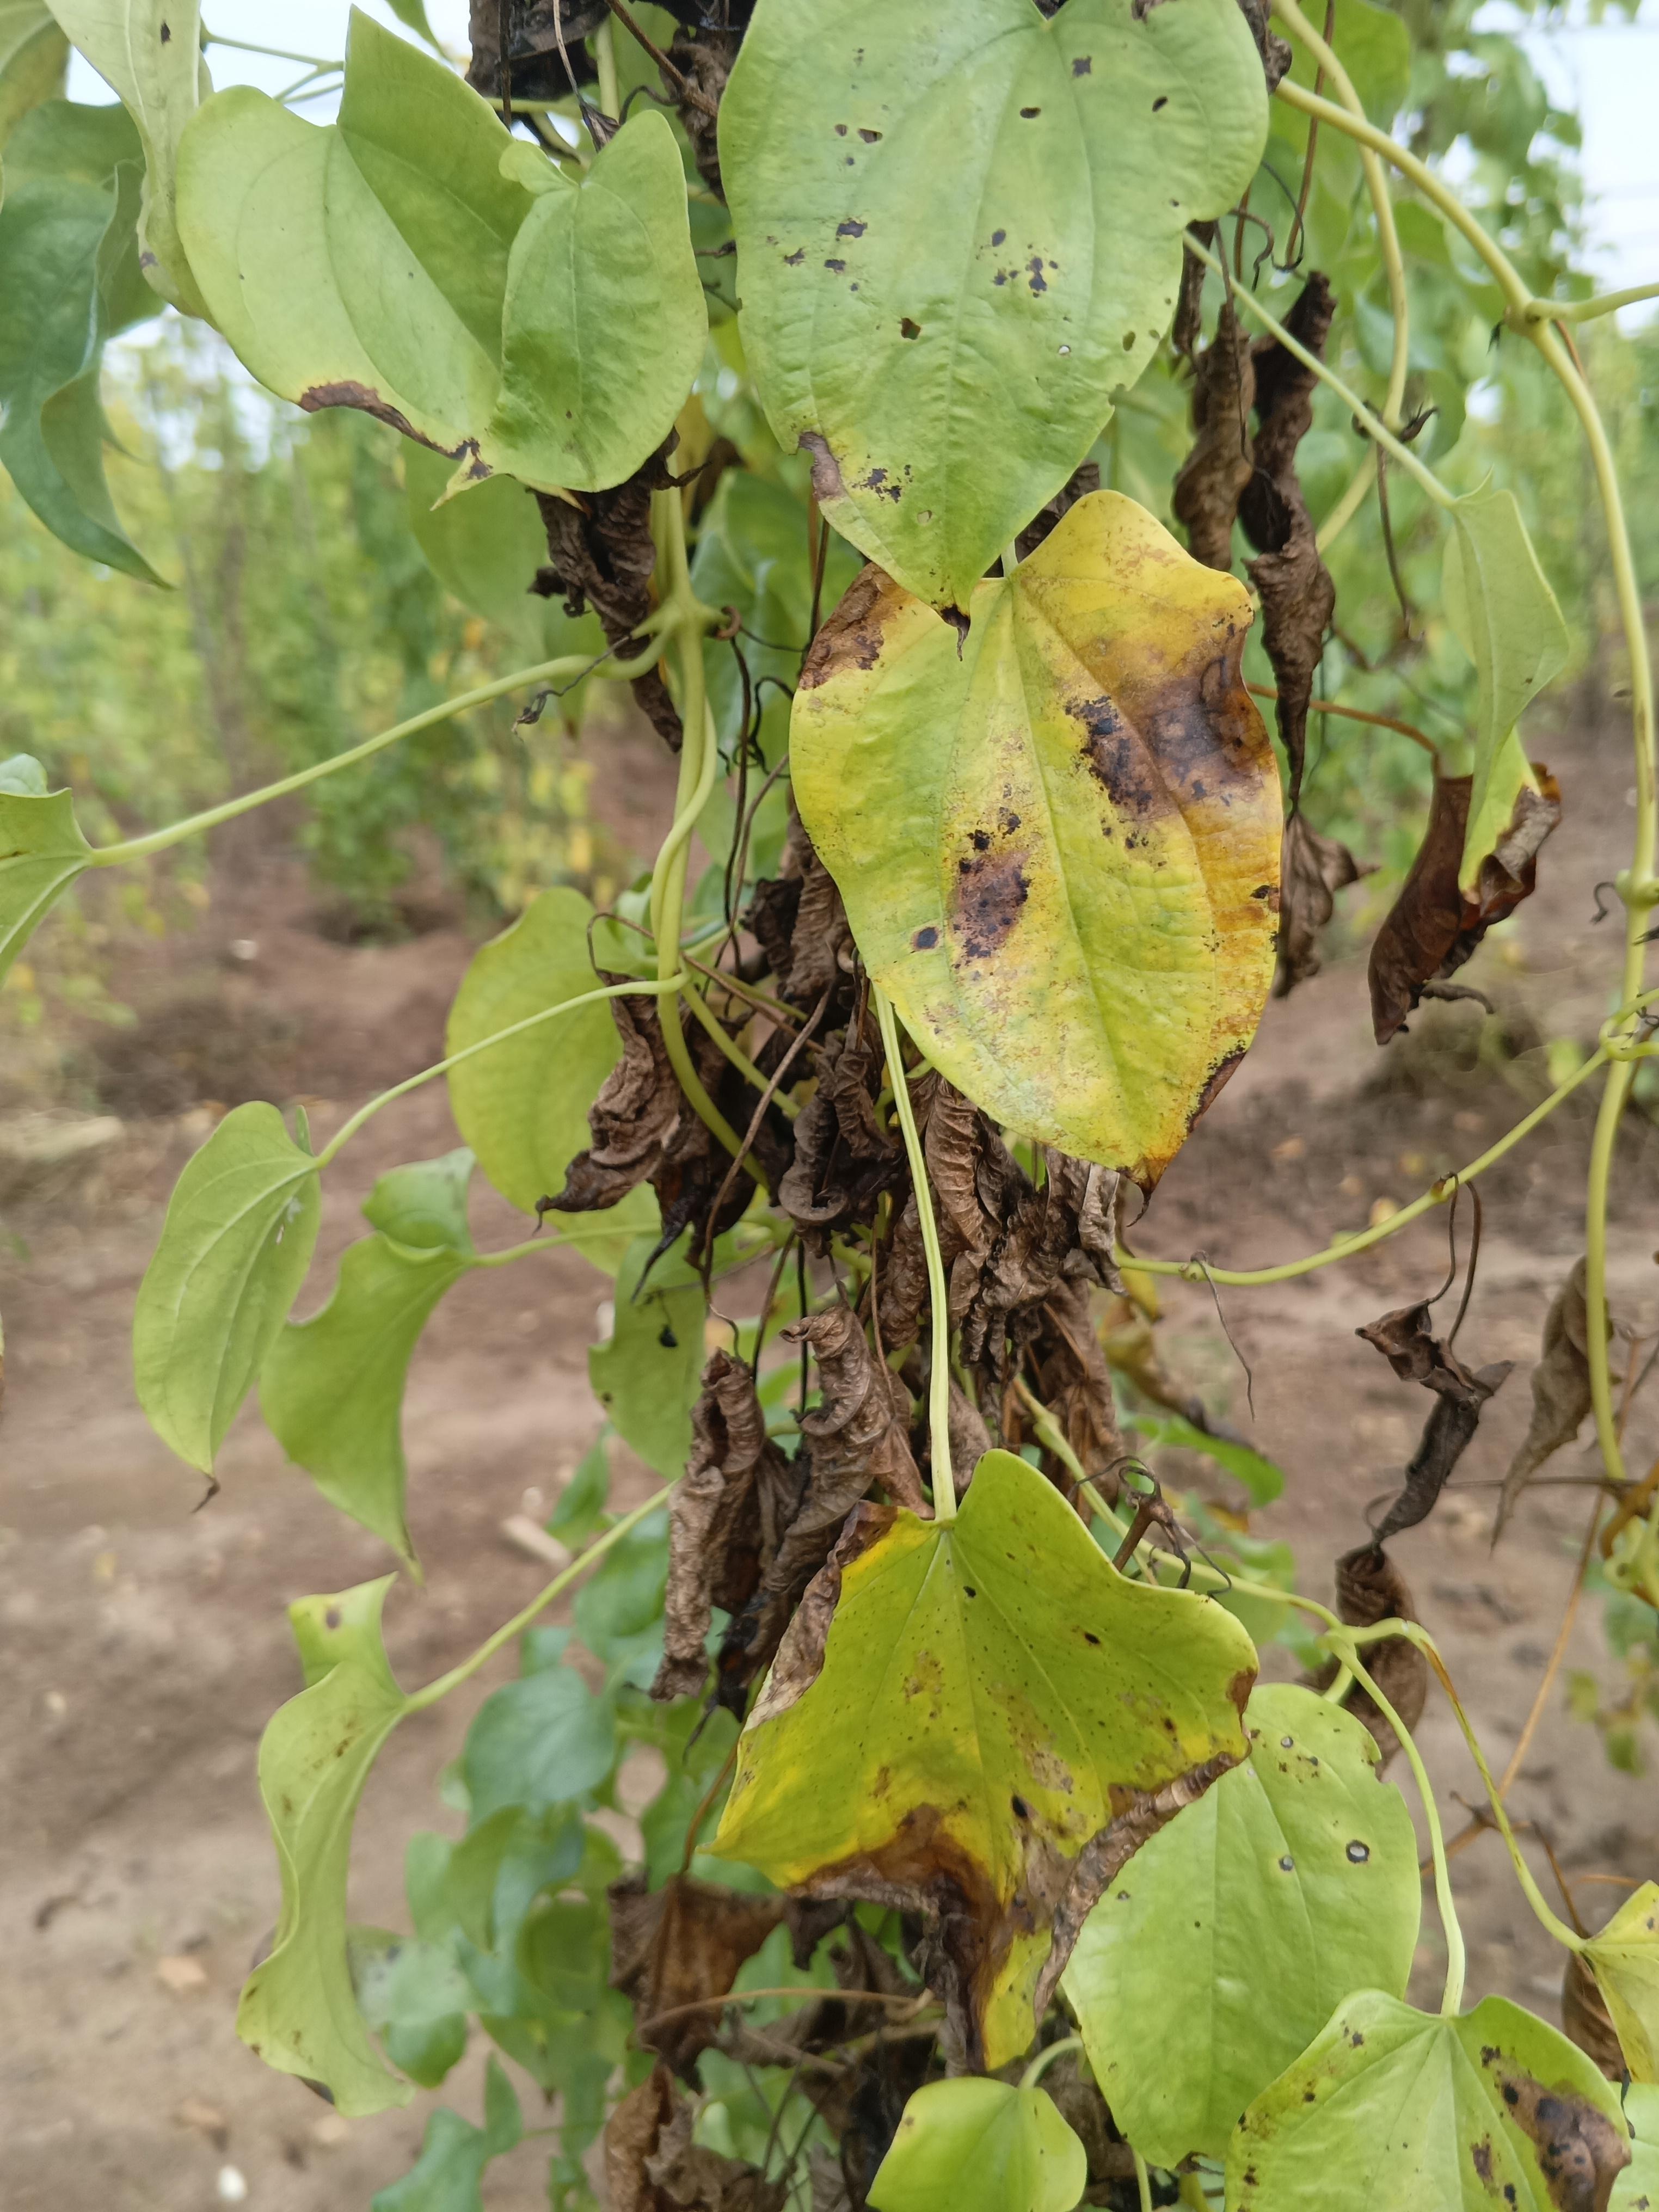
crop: yam
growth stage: maturity
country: Nigeria
